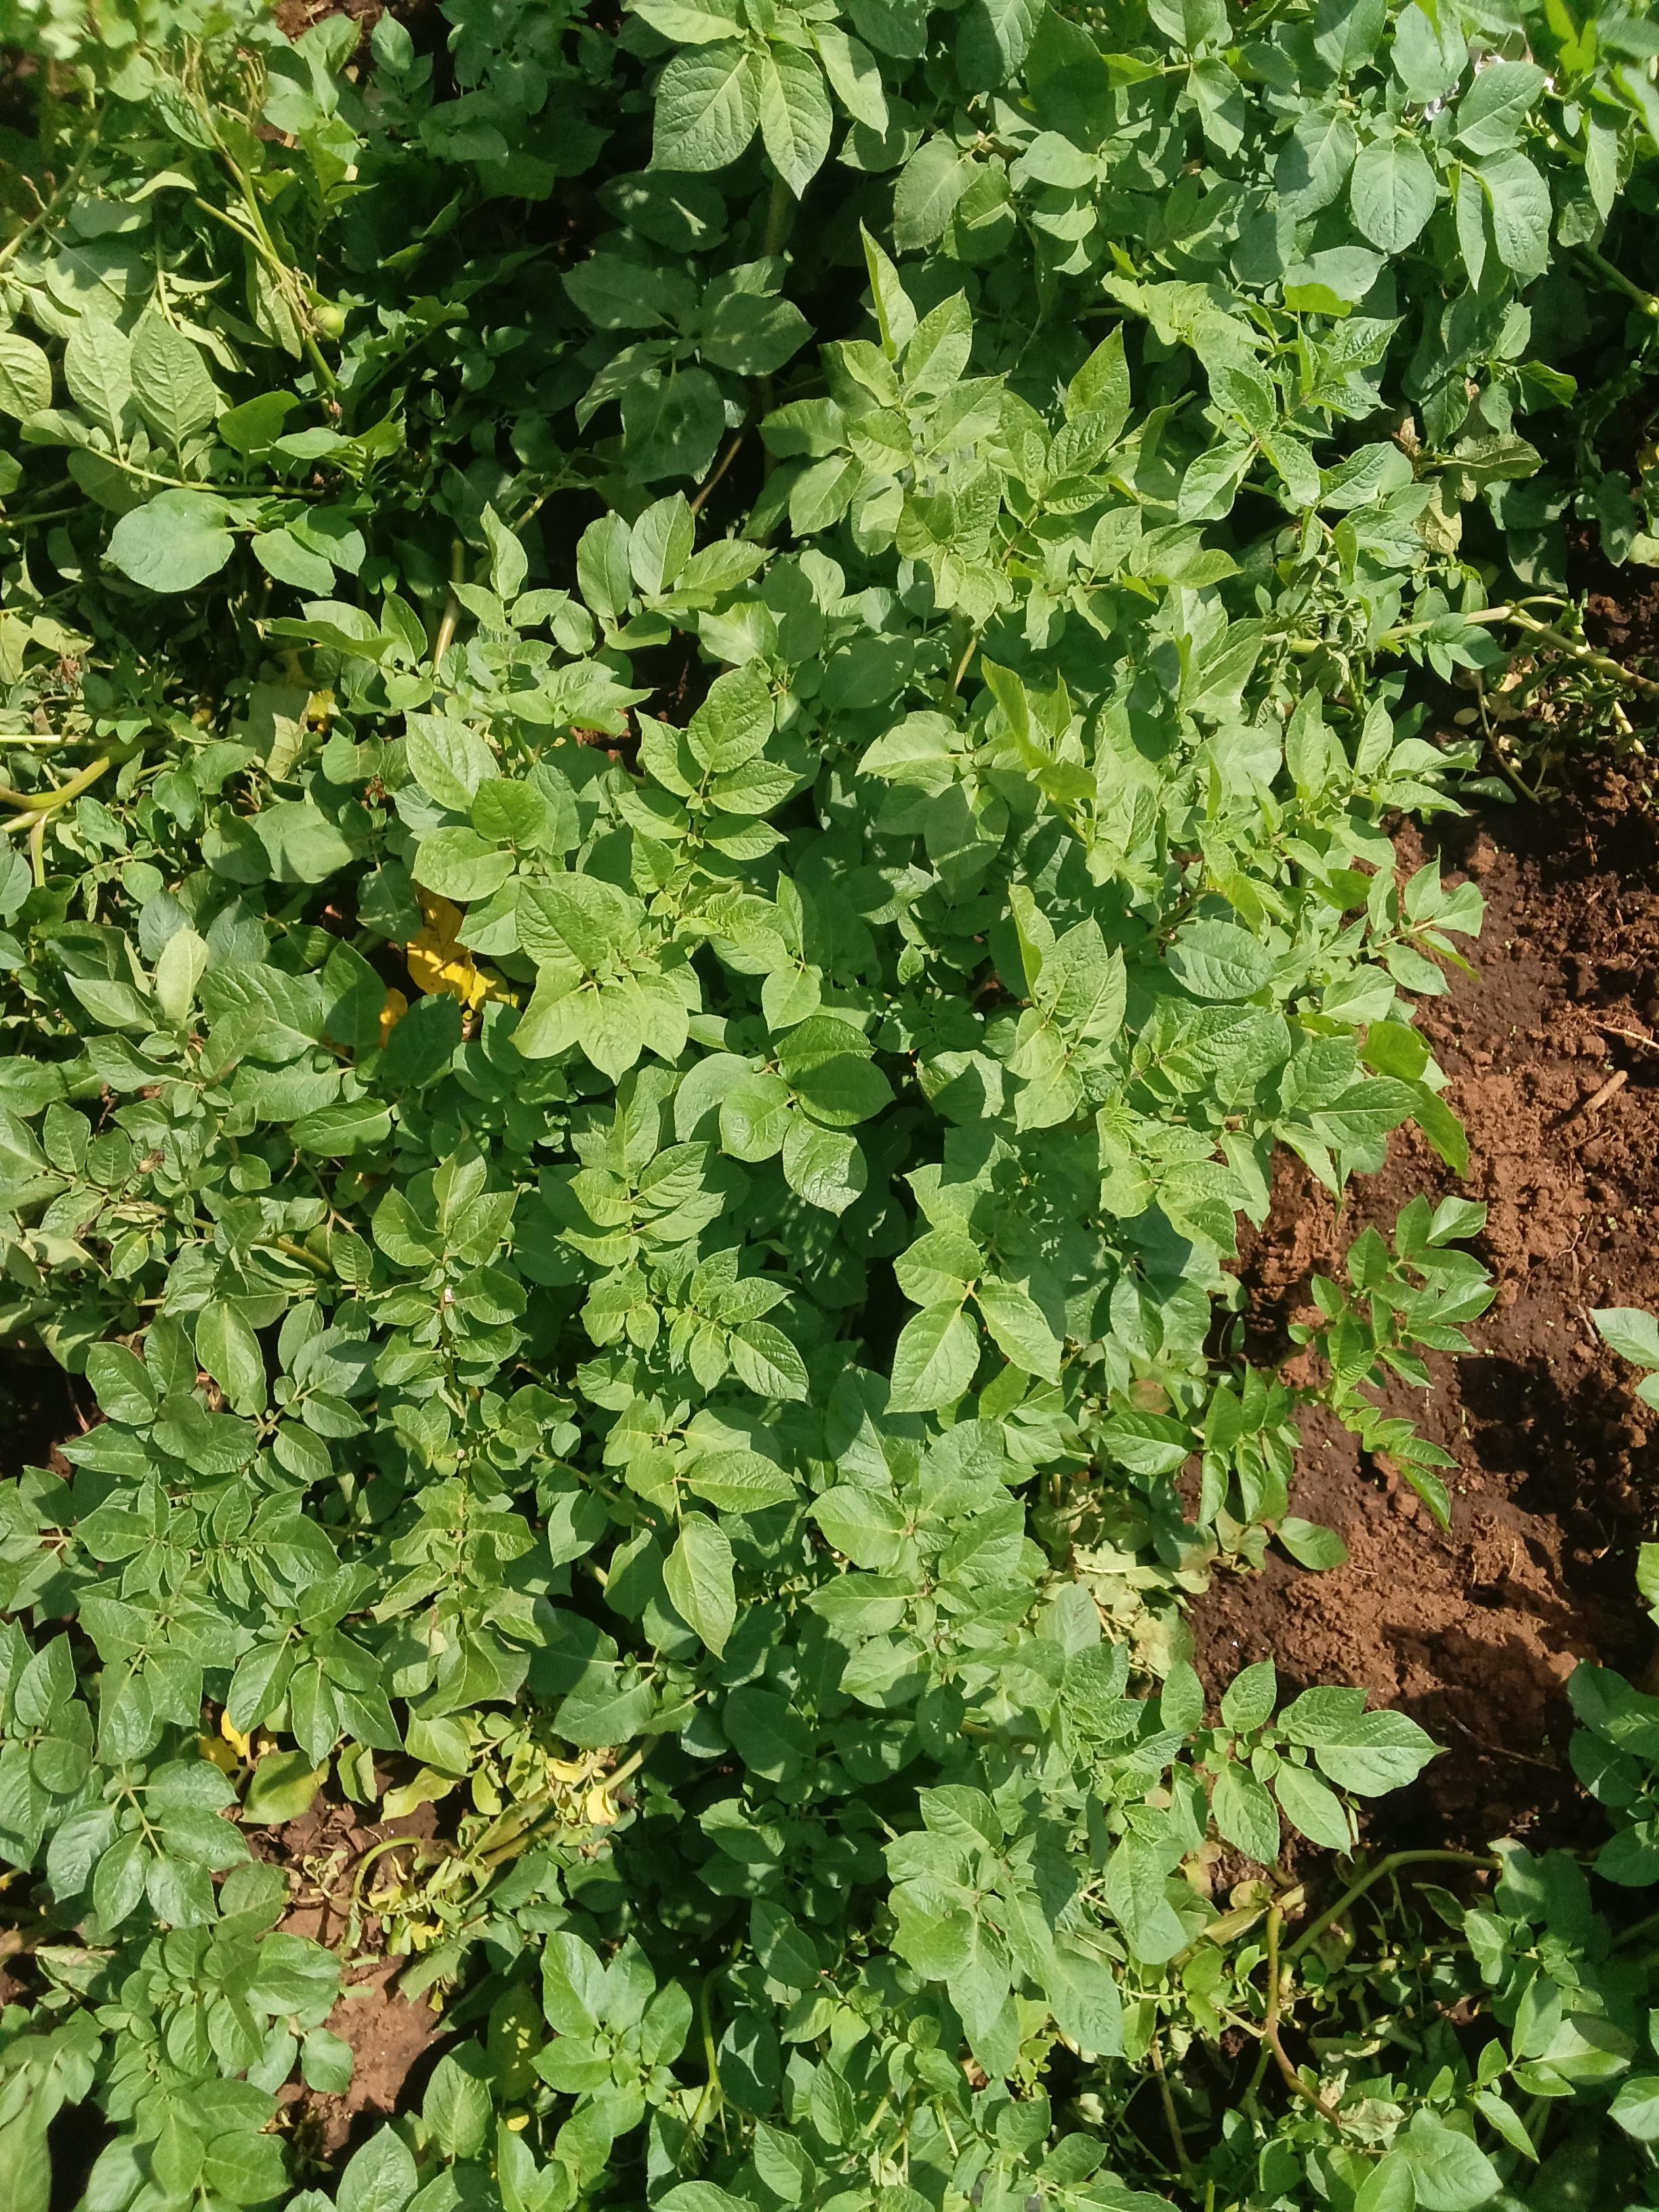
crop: potato
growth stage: vegetative
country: Kenya
